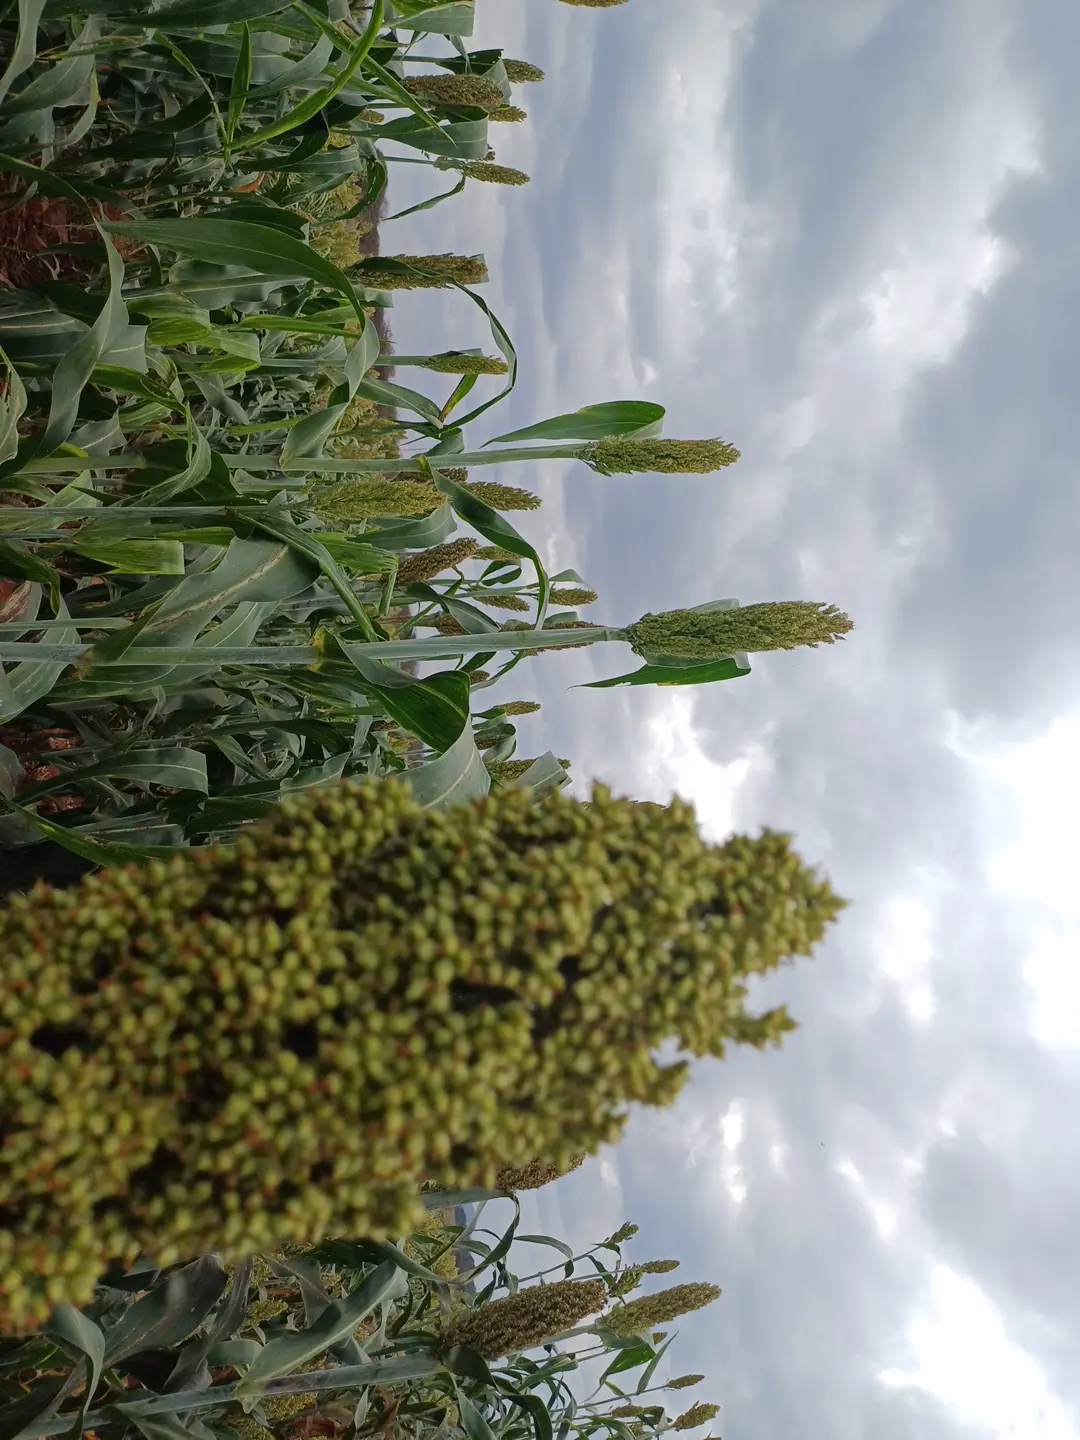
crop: sorghum
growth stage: filling grain
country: Kenya
